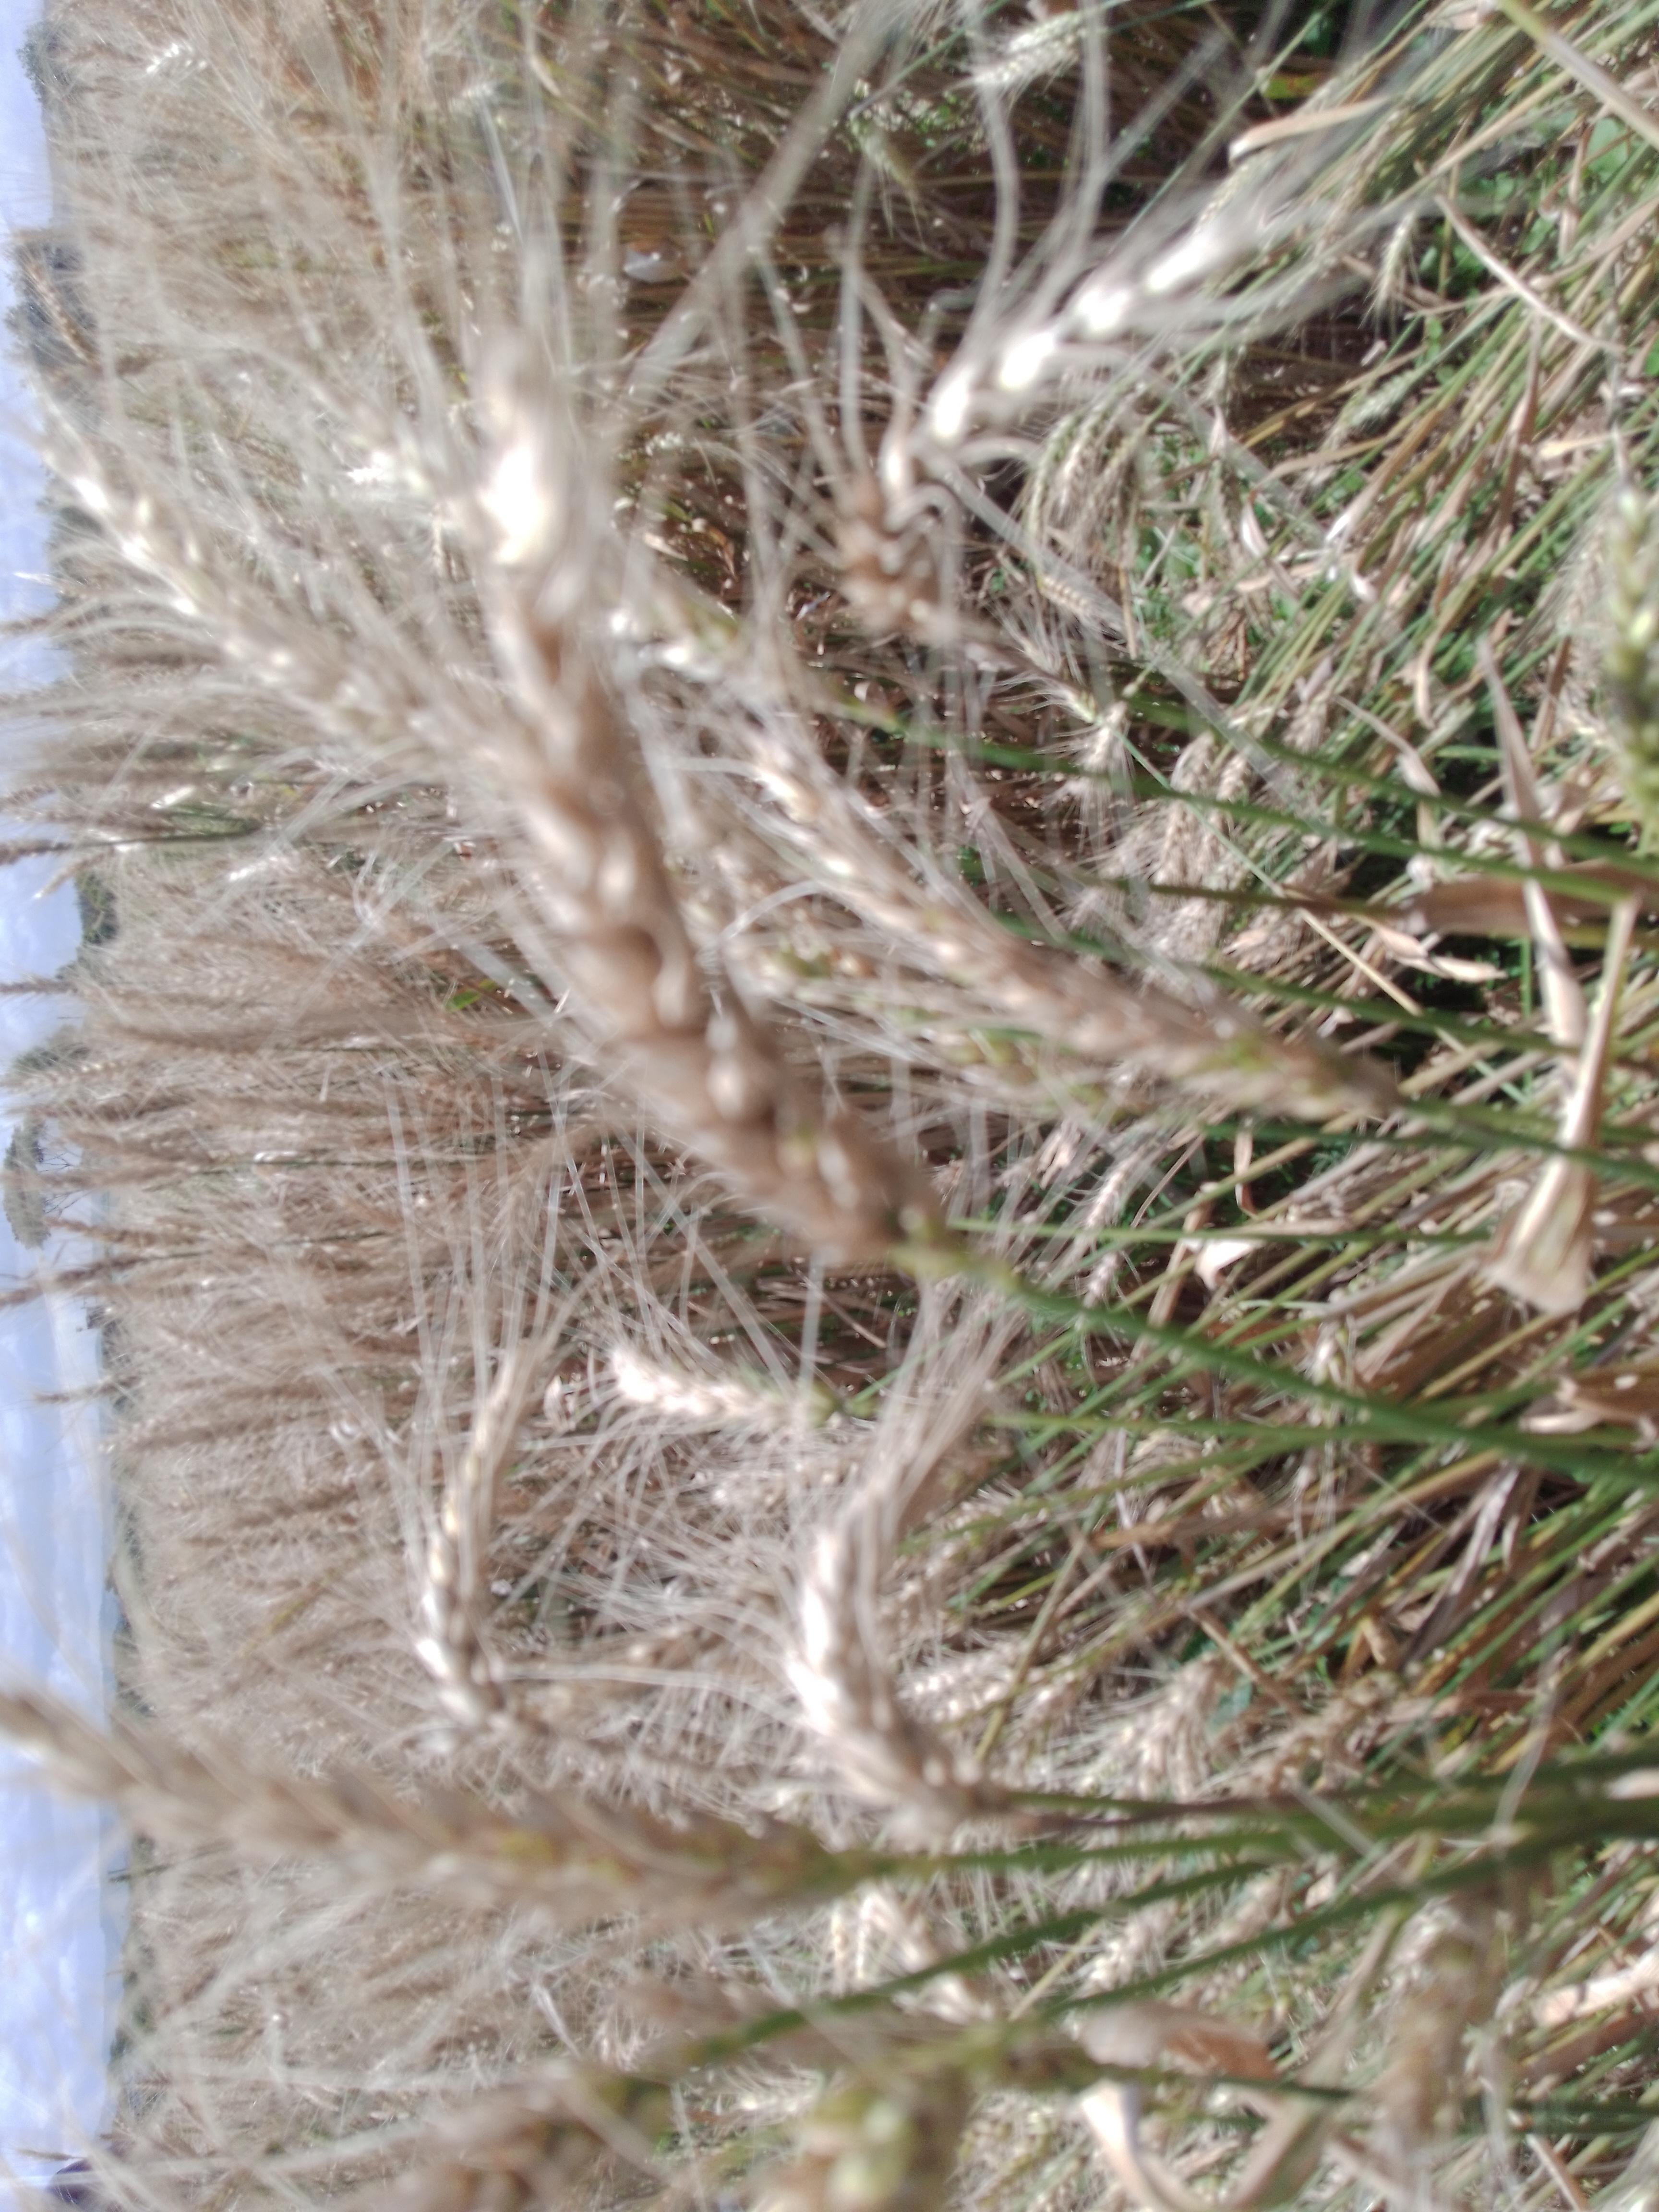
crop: wheat
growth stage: maturity
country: Kenya
